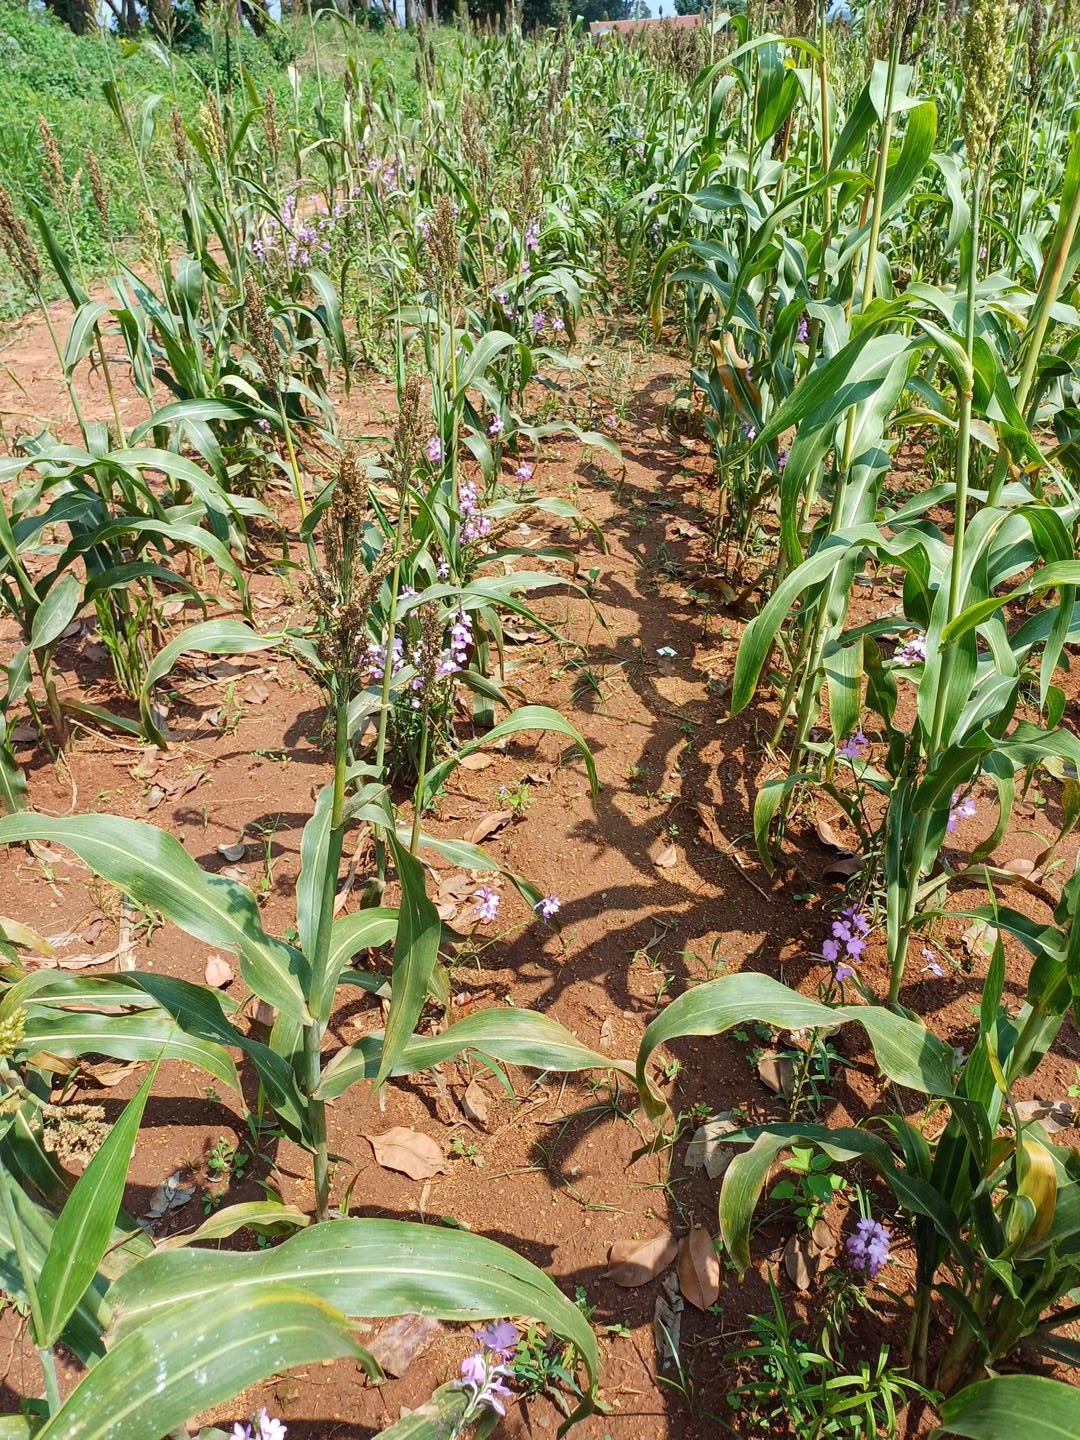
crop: sorghum
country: Kenya
